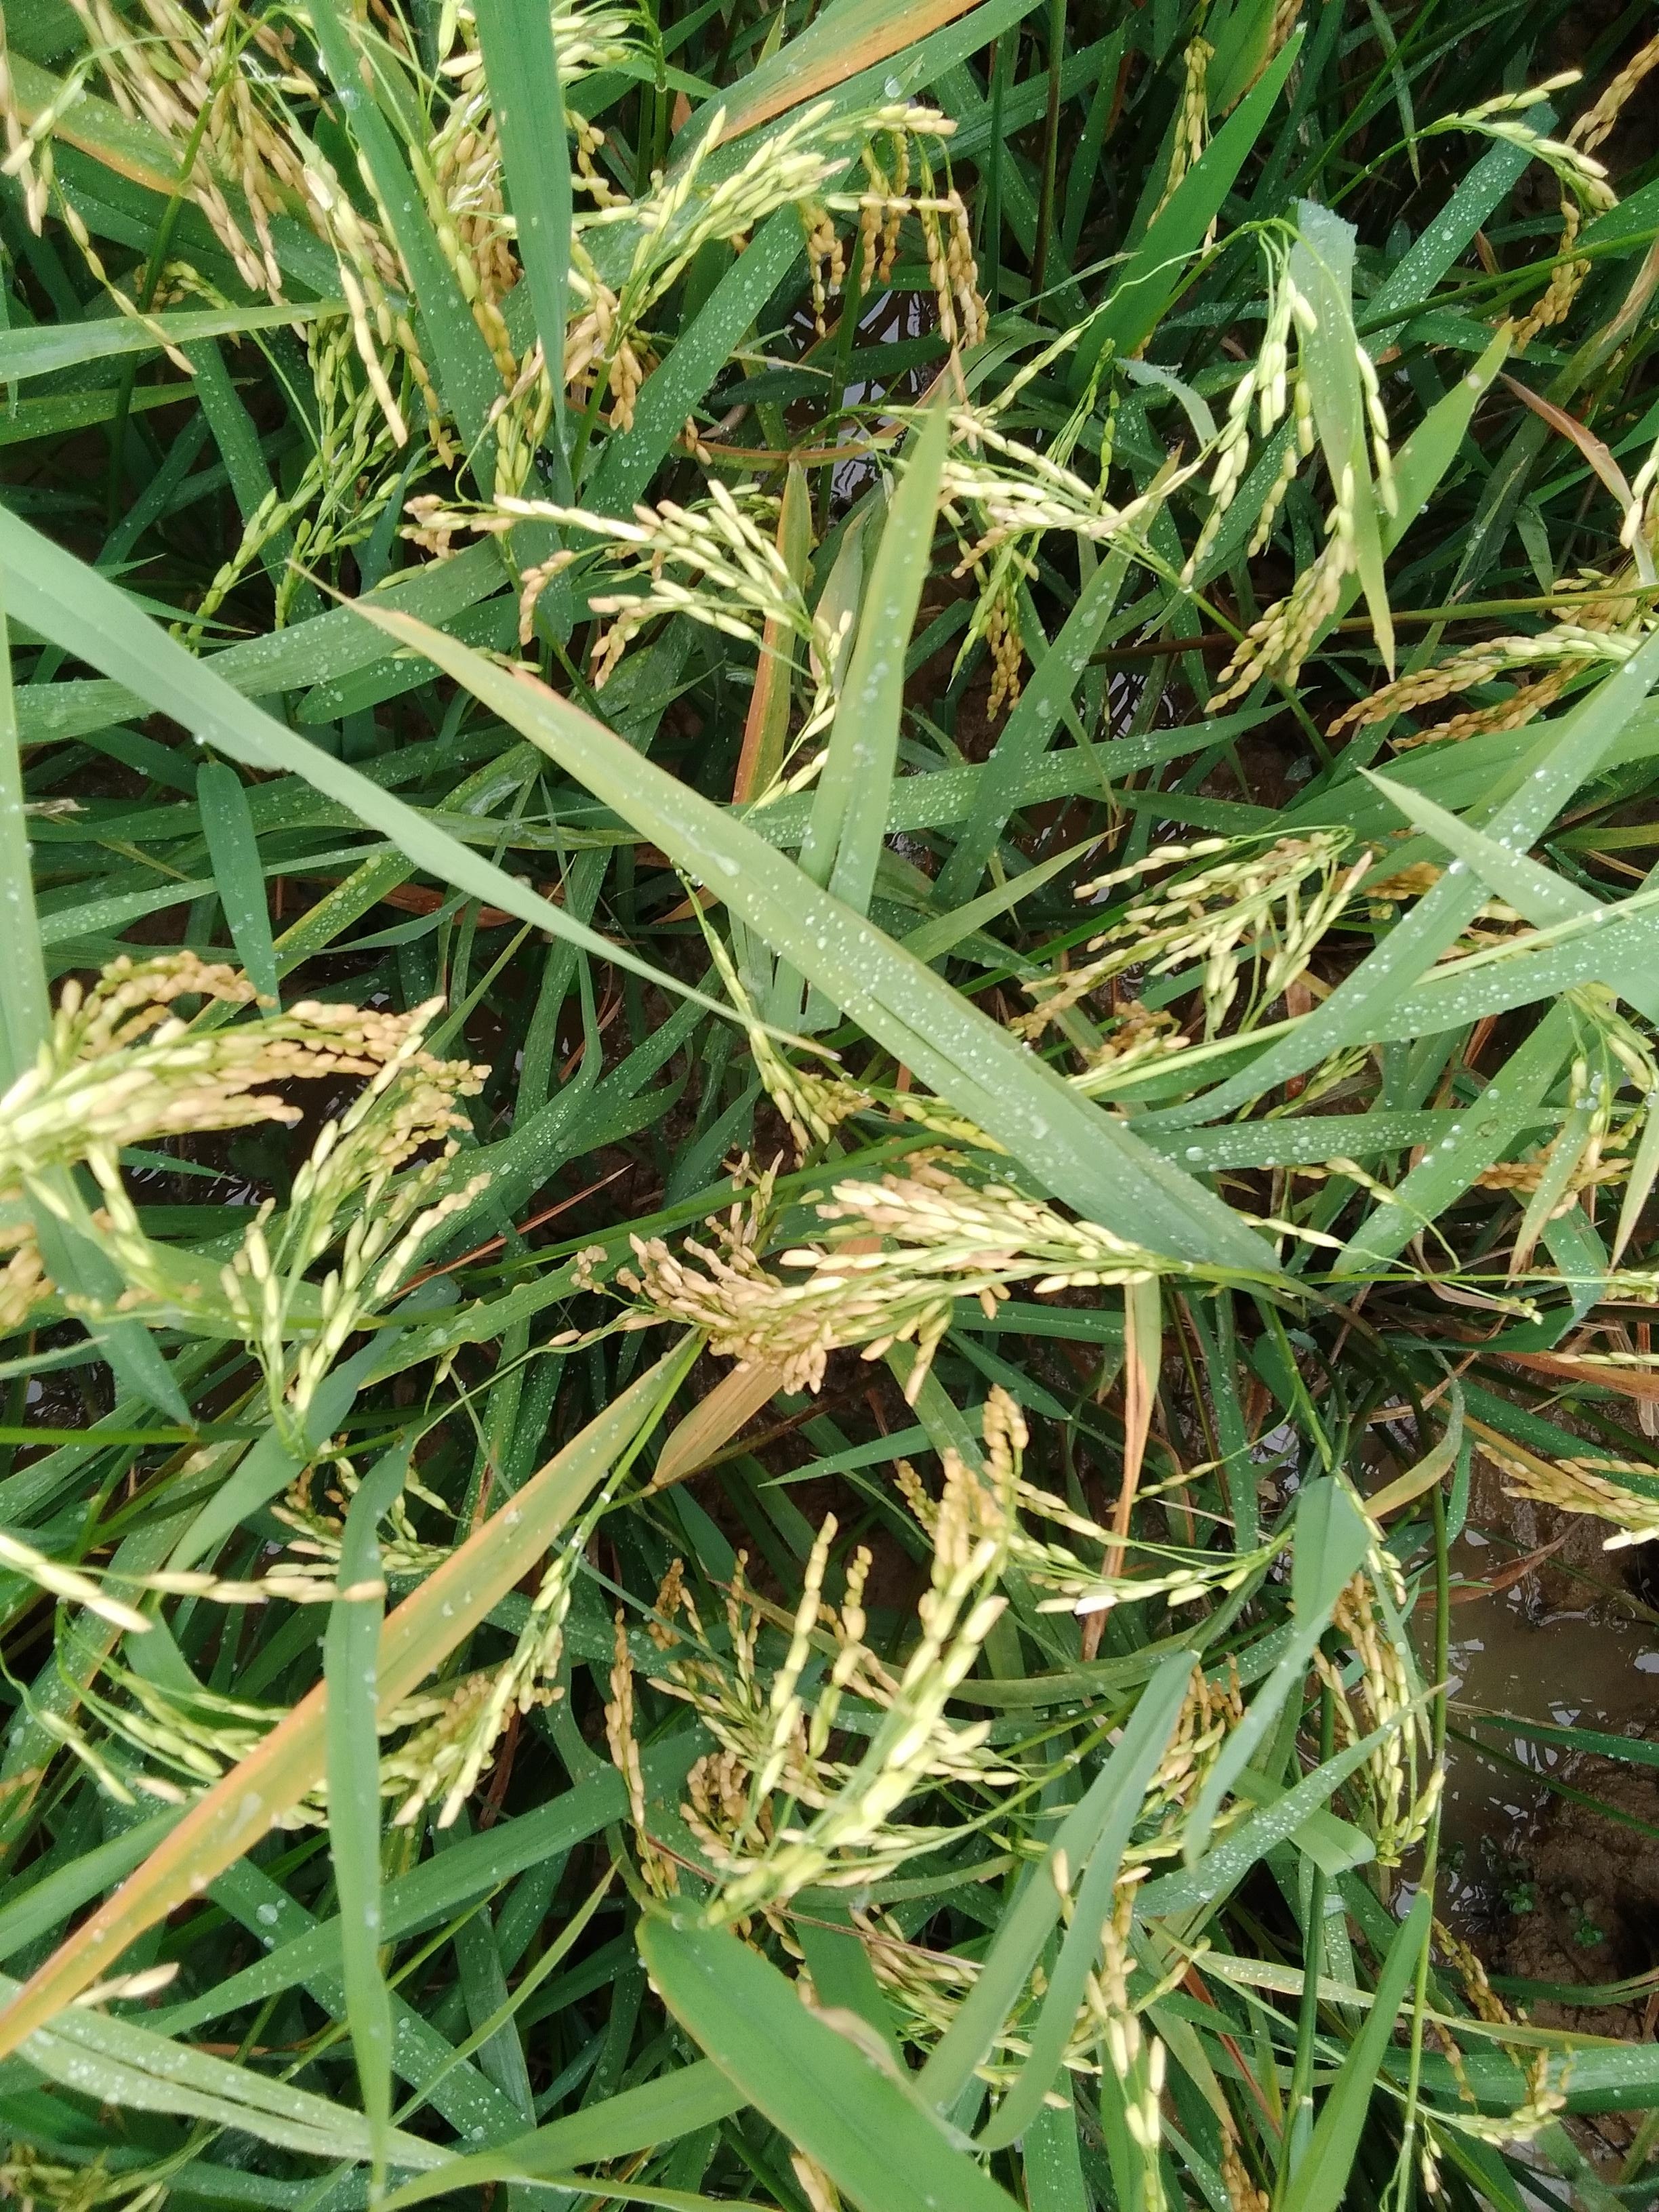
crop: rice
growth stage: ripening
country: Nigeria
